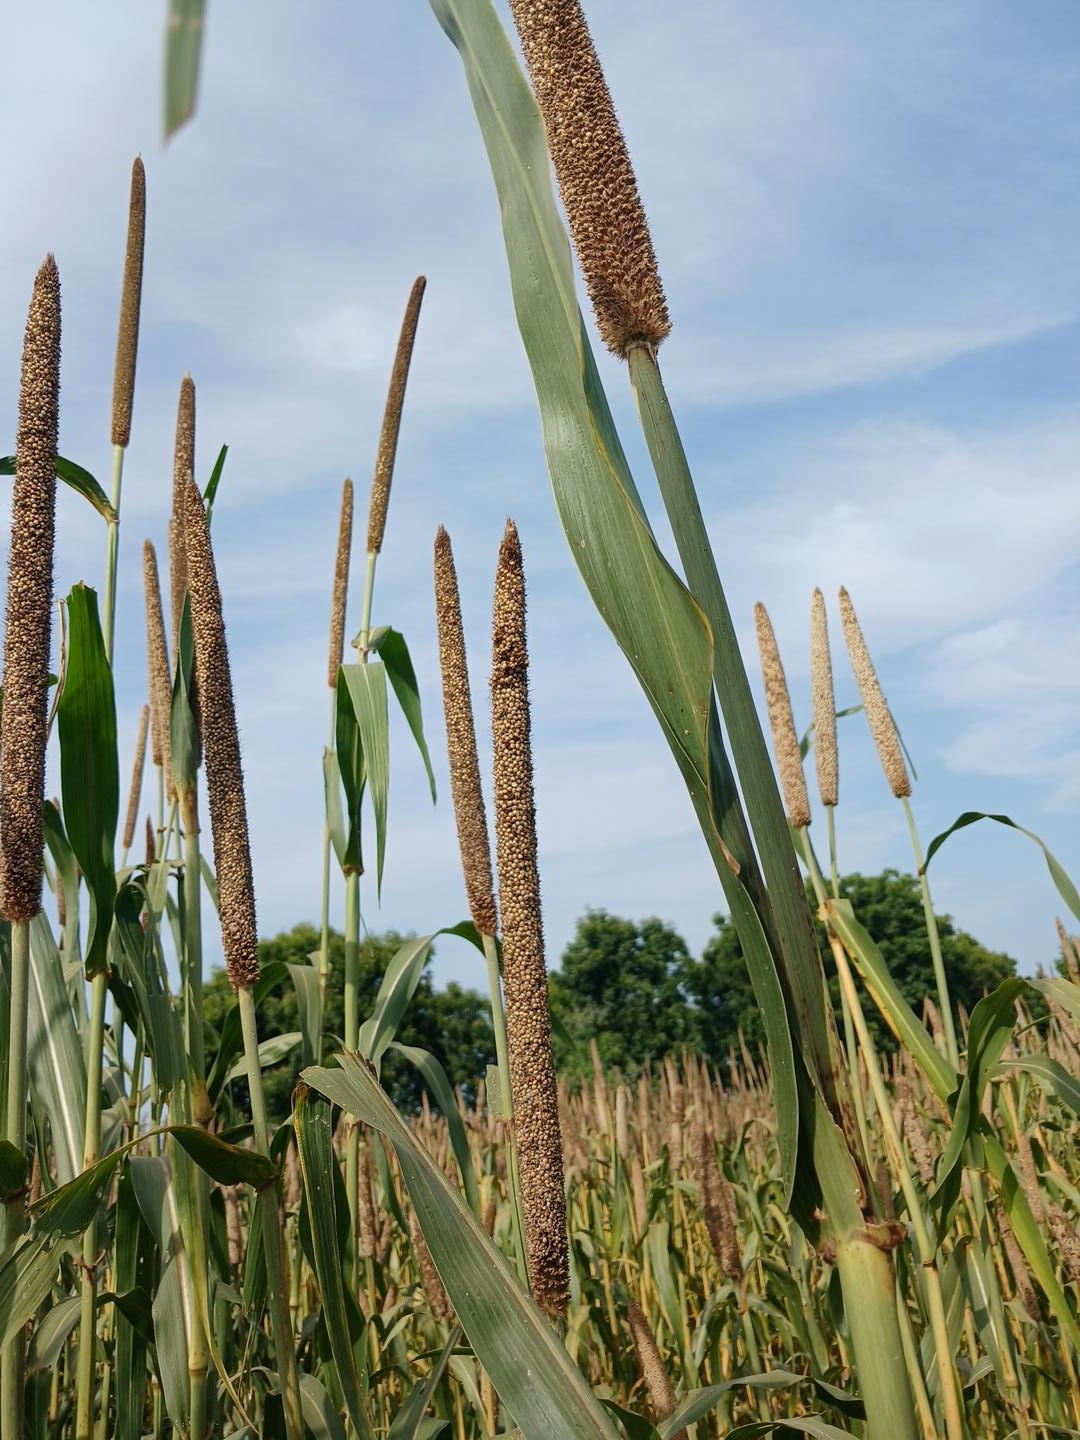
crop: pearl millet
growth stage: maturity
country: Senegal
